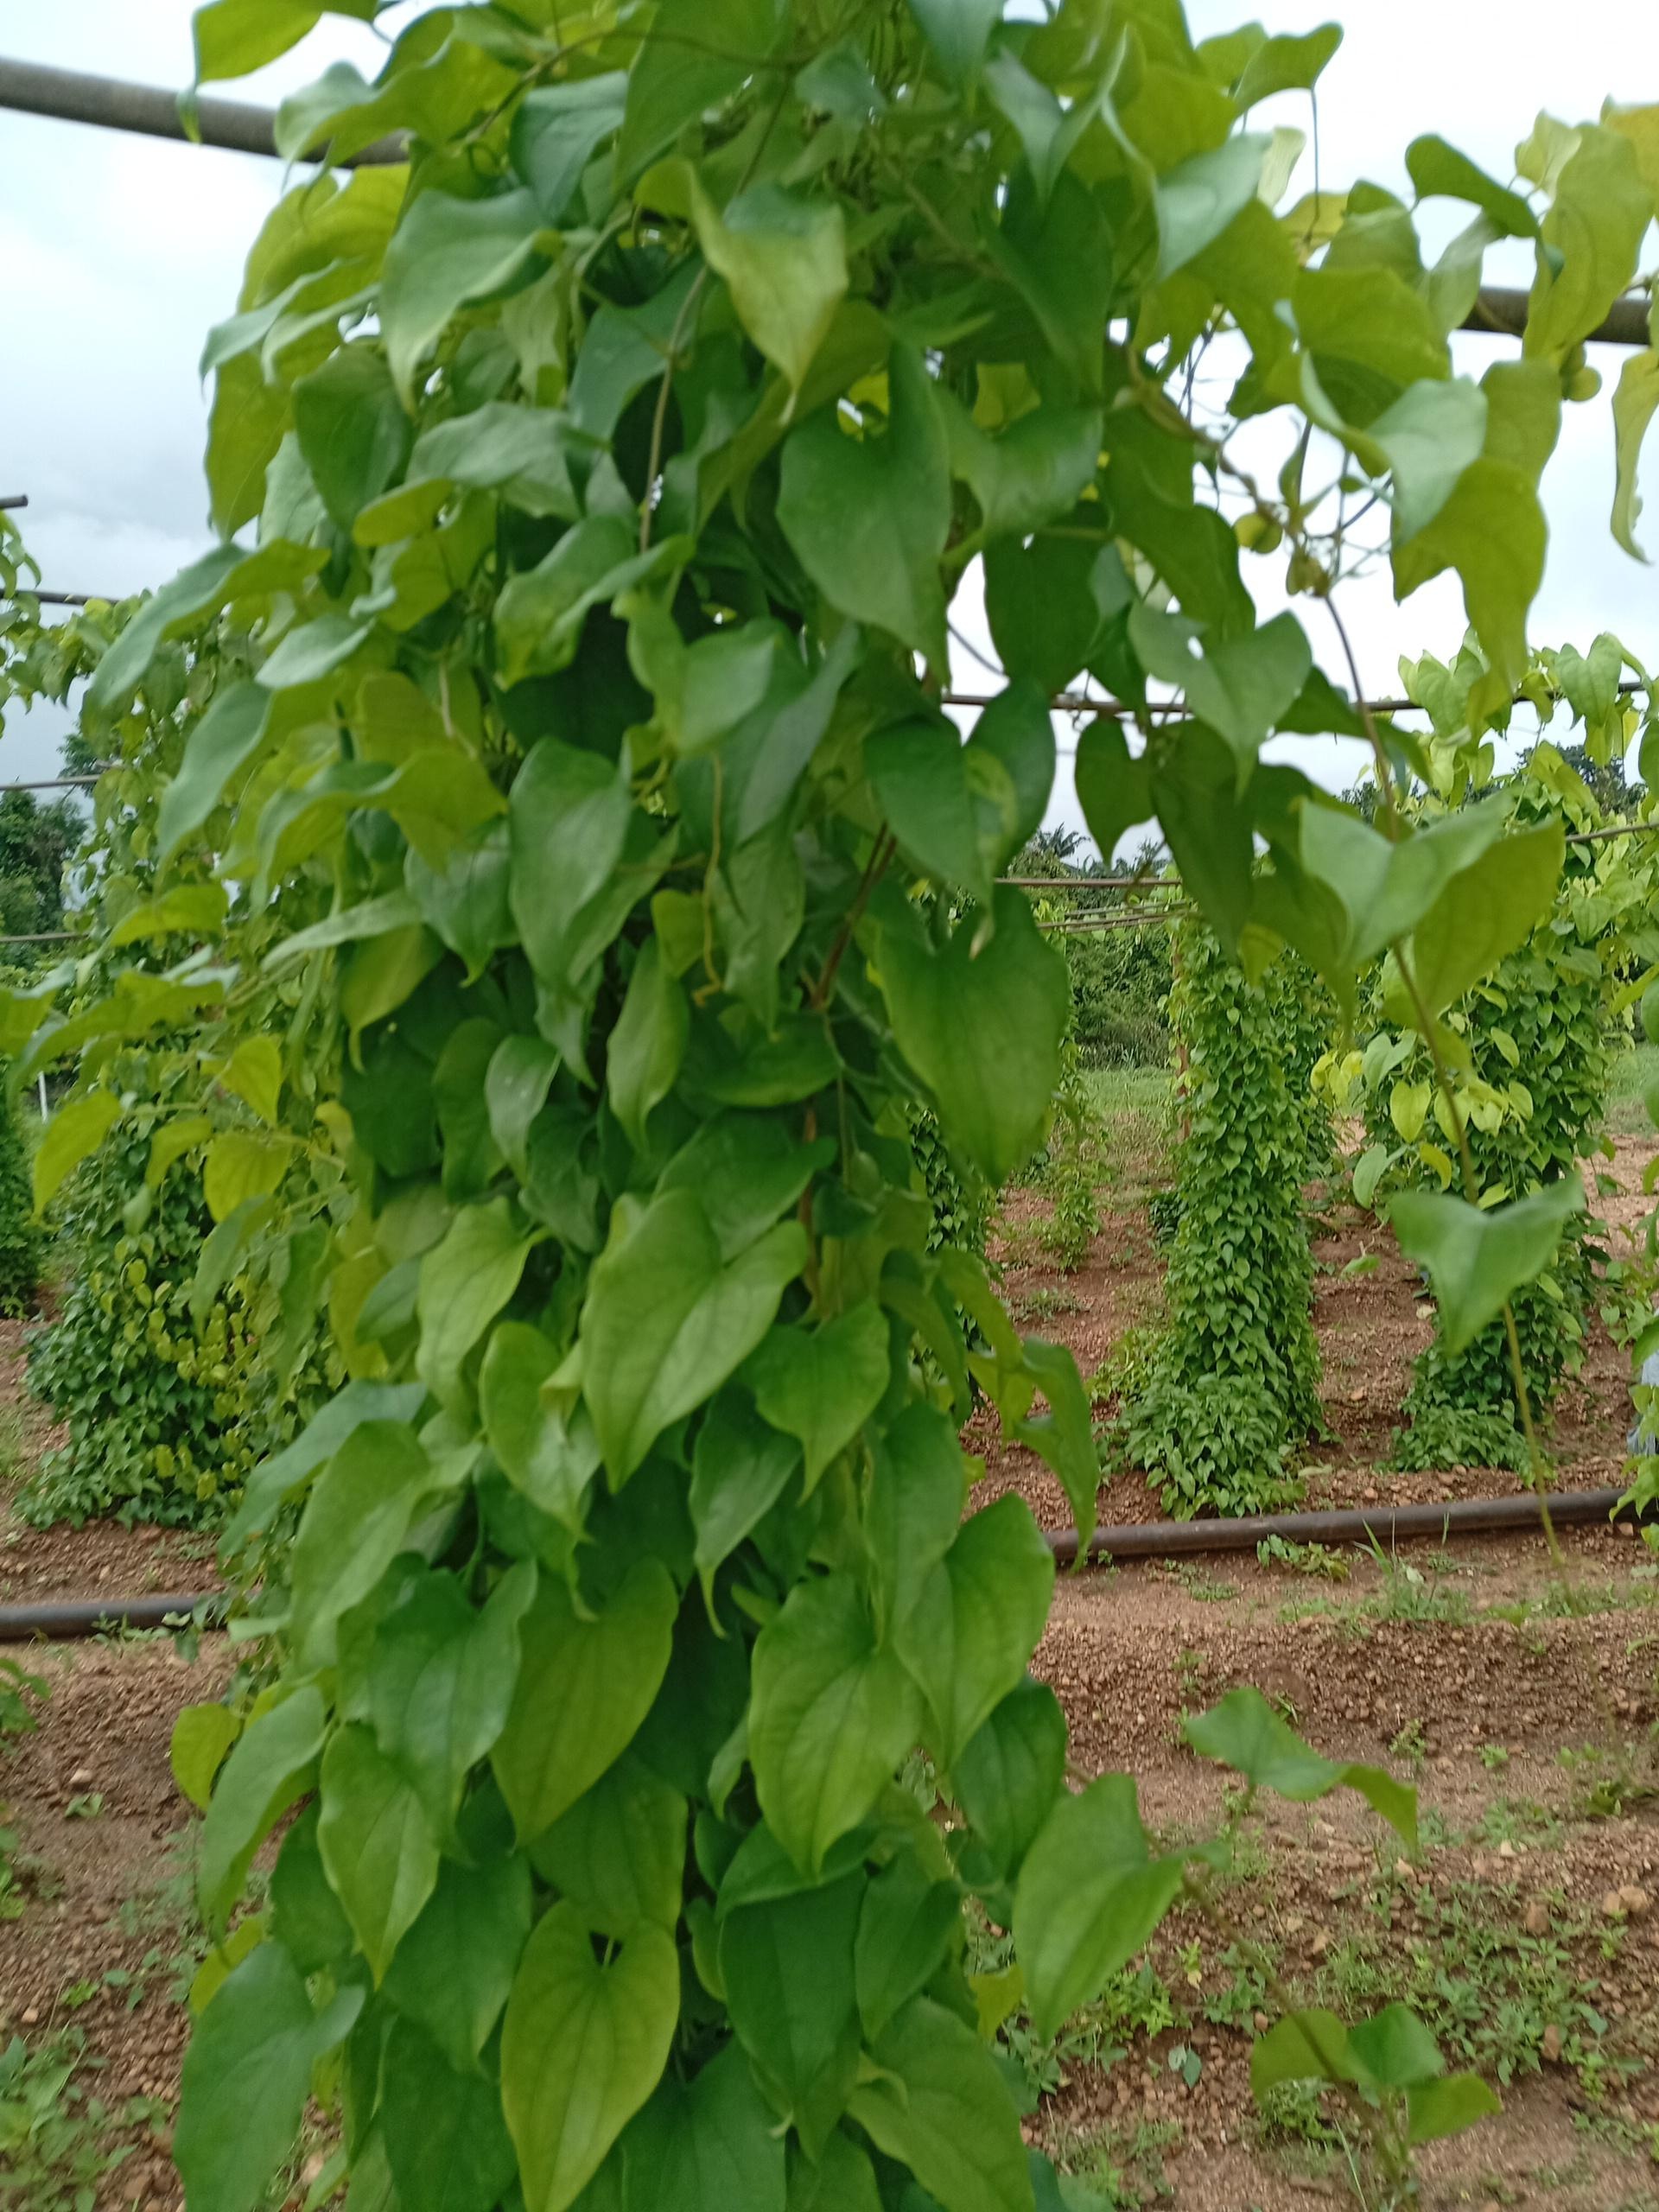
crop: yam
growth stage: vegetative
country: Nigeria
